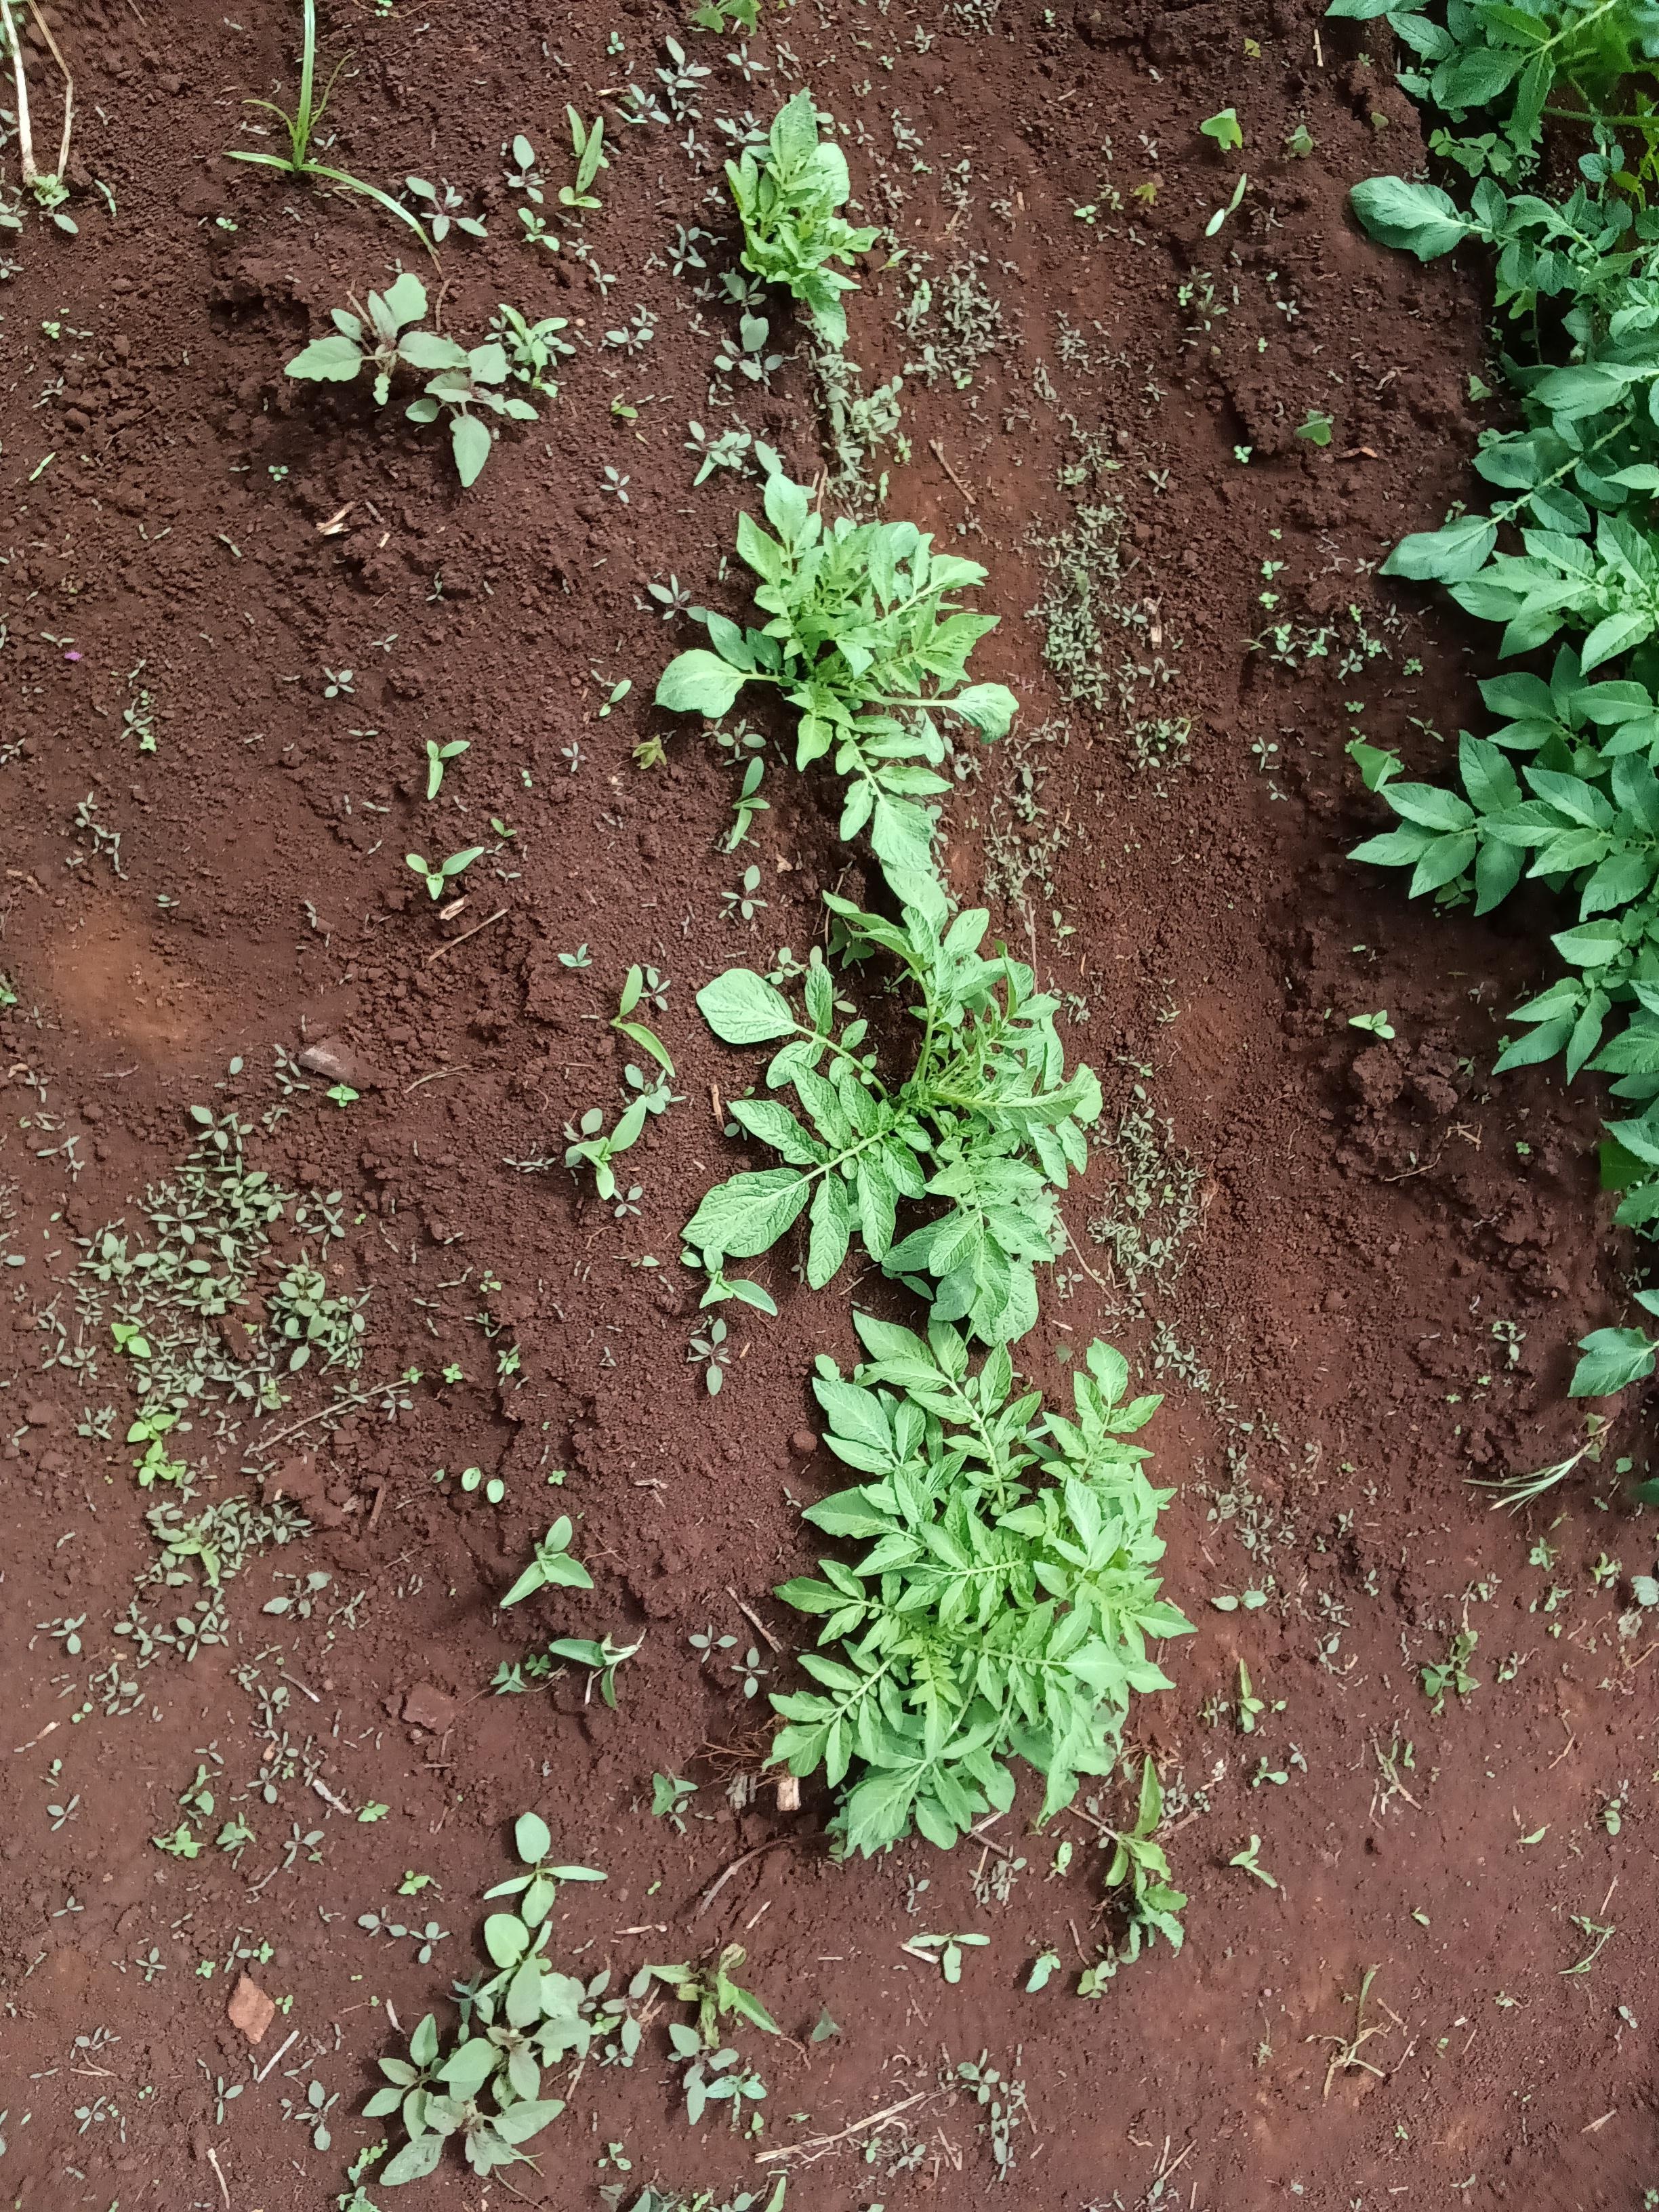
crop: potato
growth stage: vegetative
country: Kenya
